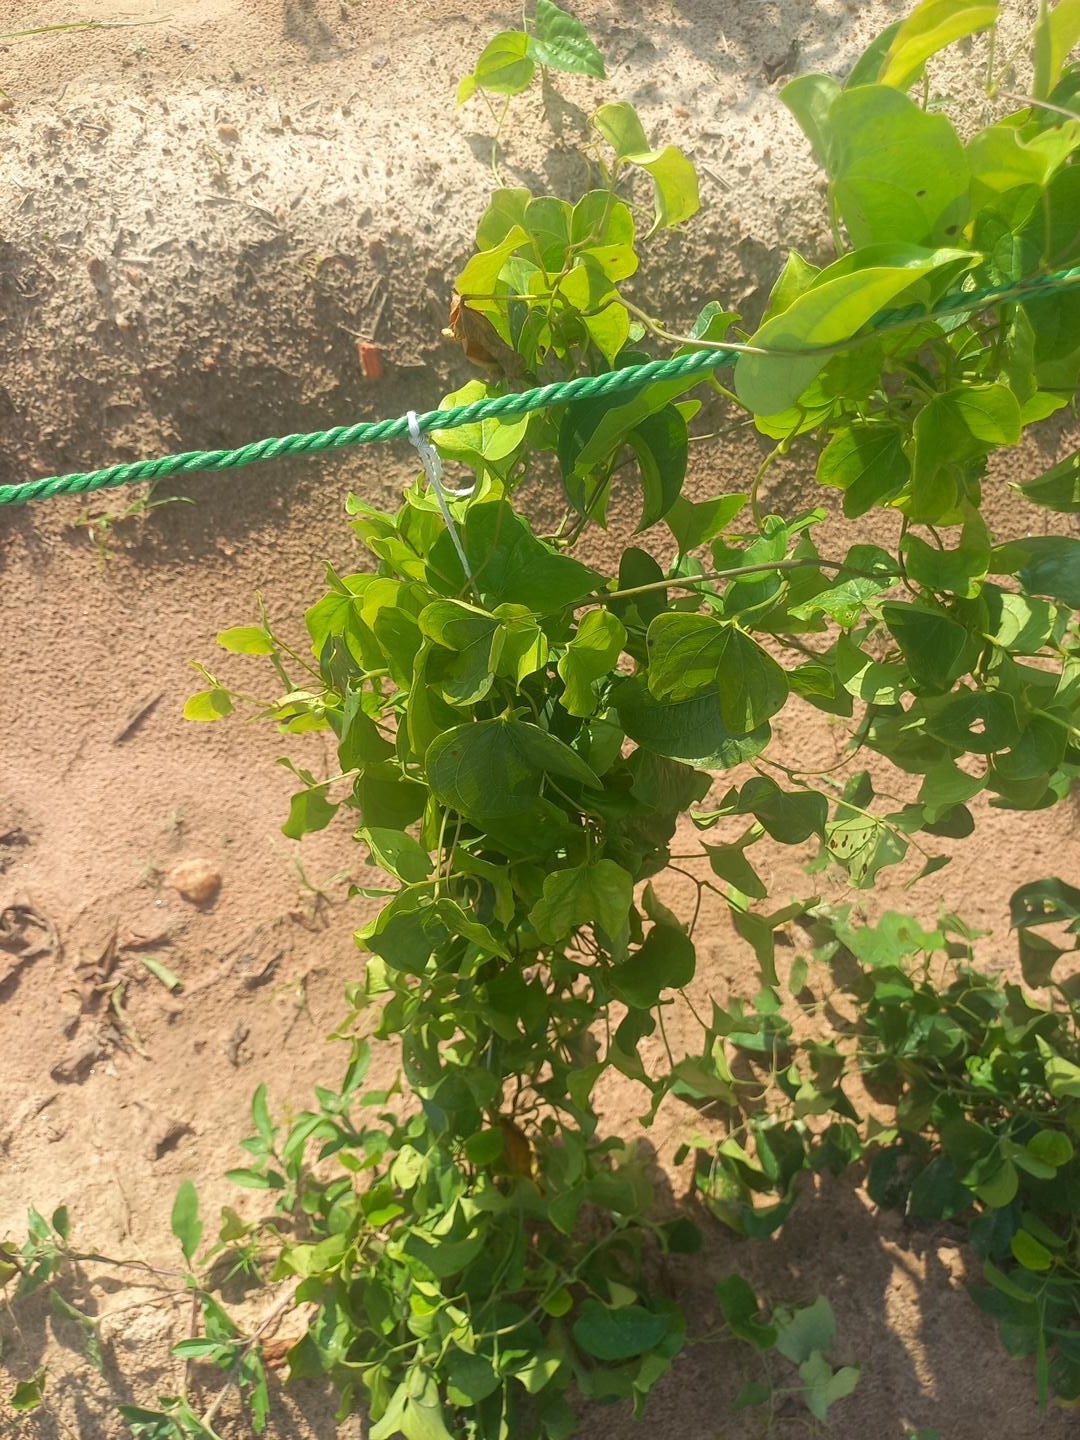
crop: yam
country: Nigeria
